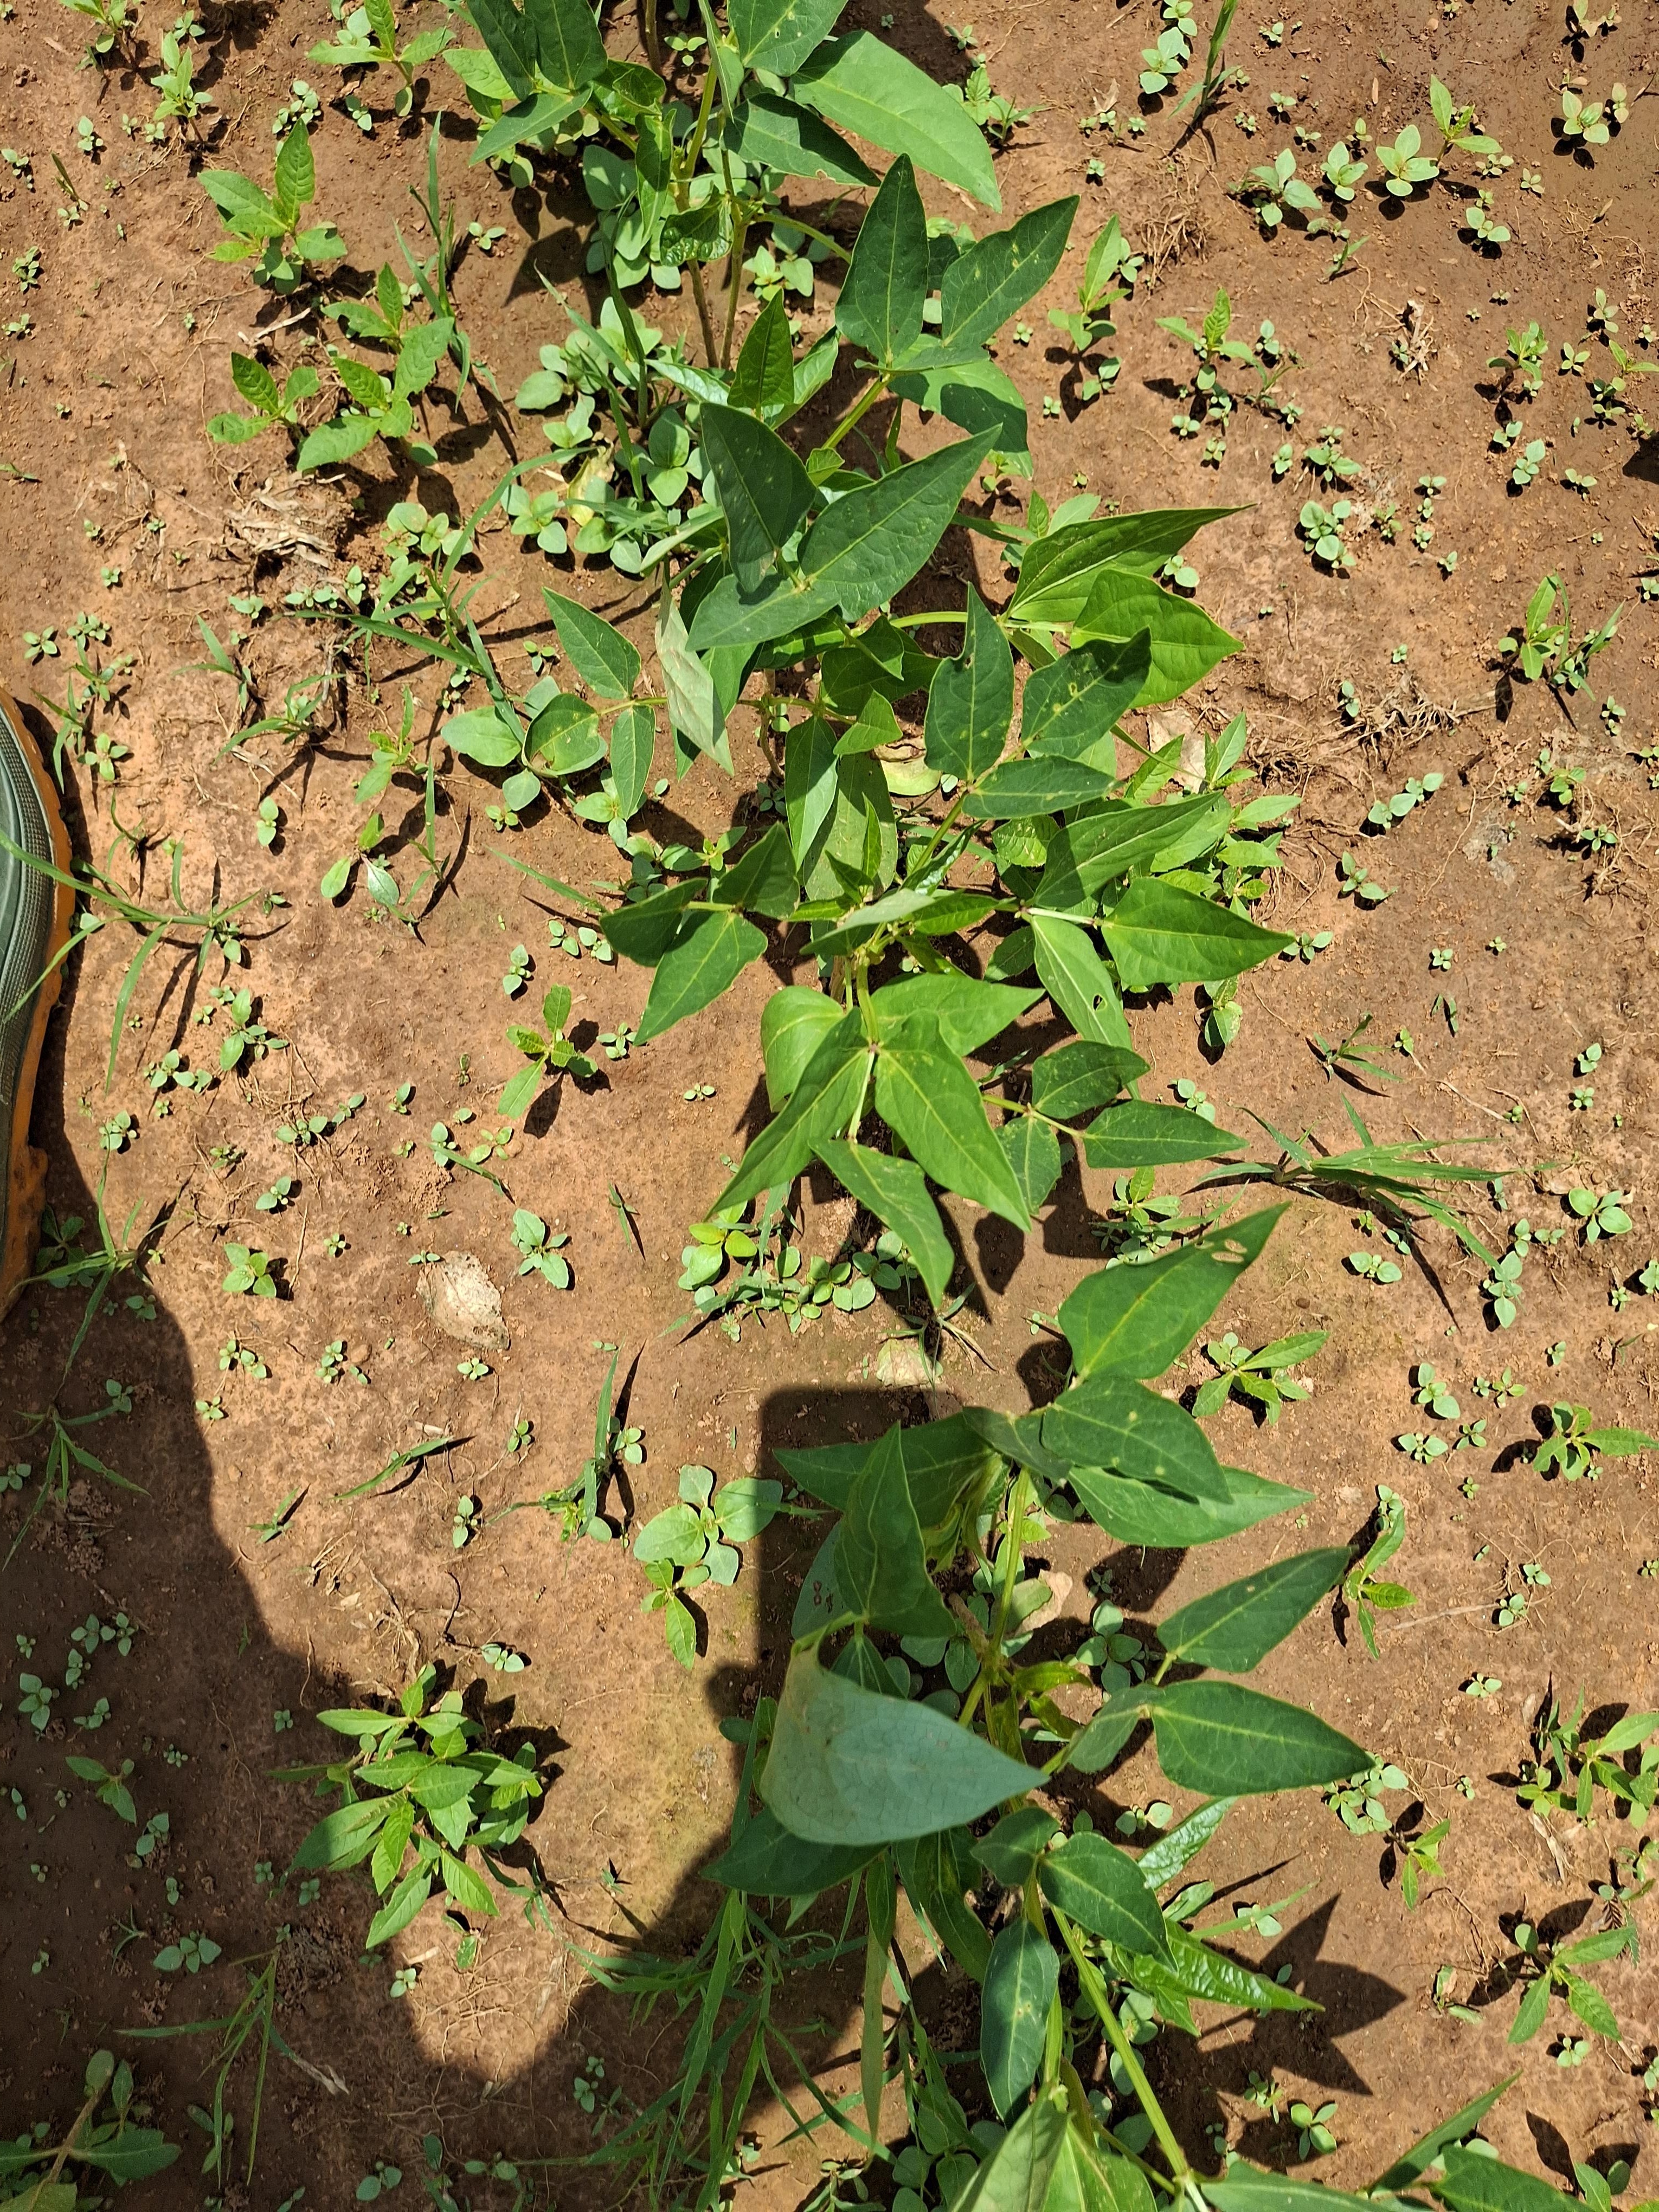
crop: cowpea
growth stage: sprouting emergence
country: Nigeria
